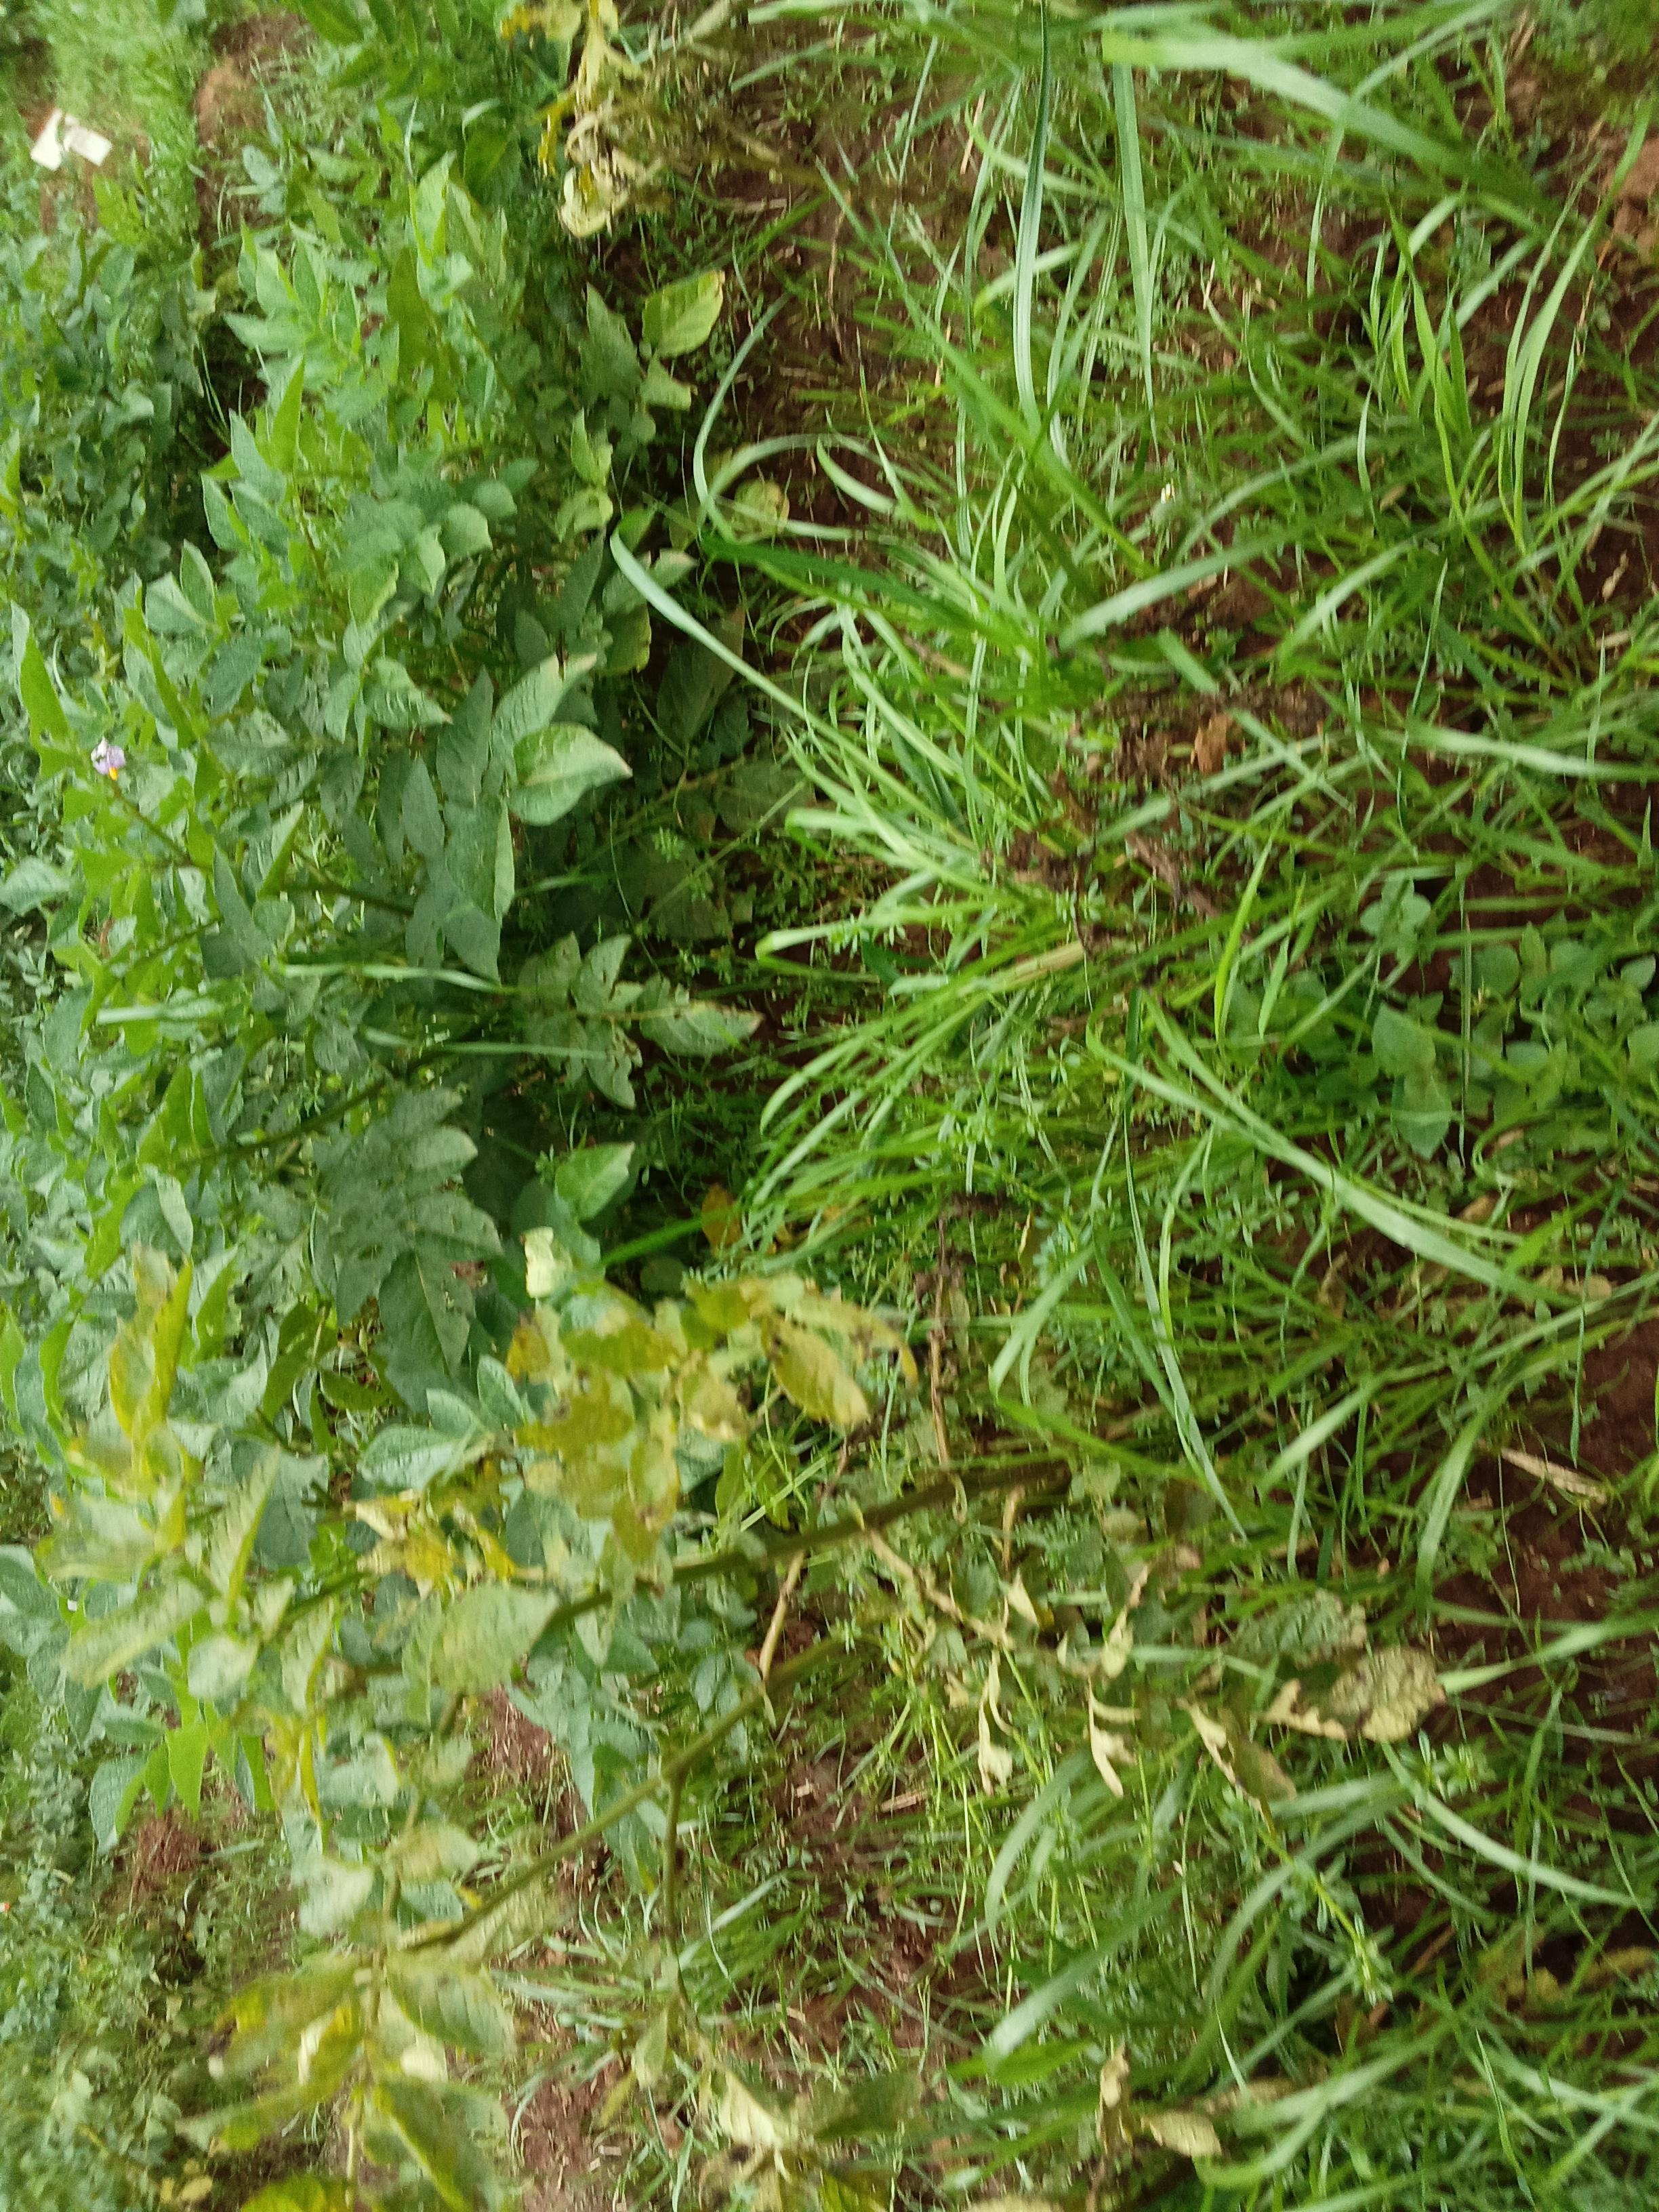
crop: potato
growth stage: harvest maturity
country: Kenya
